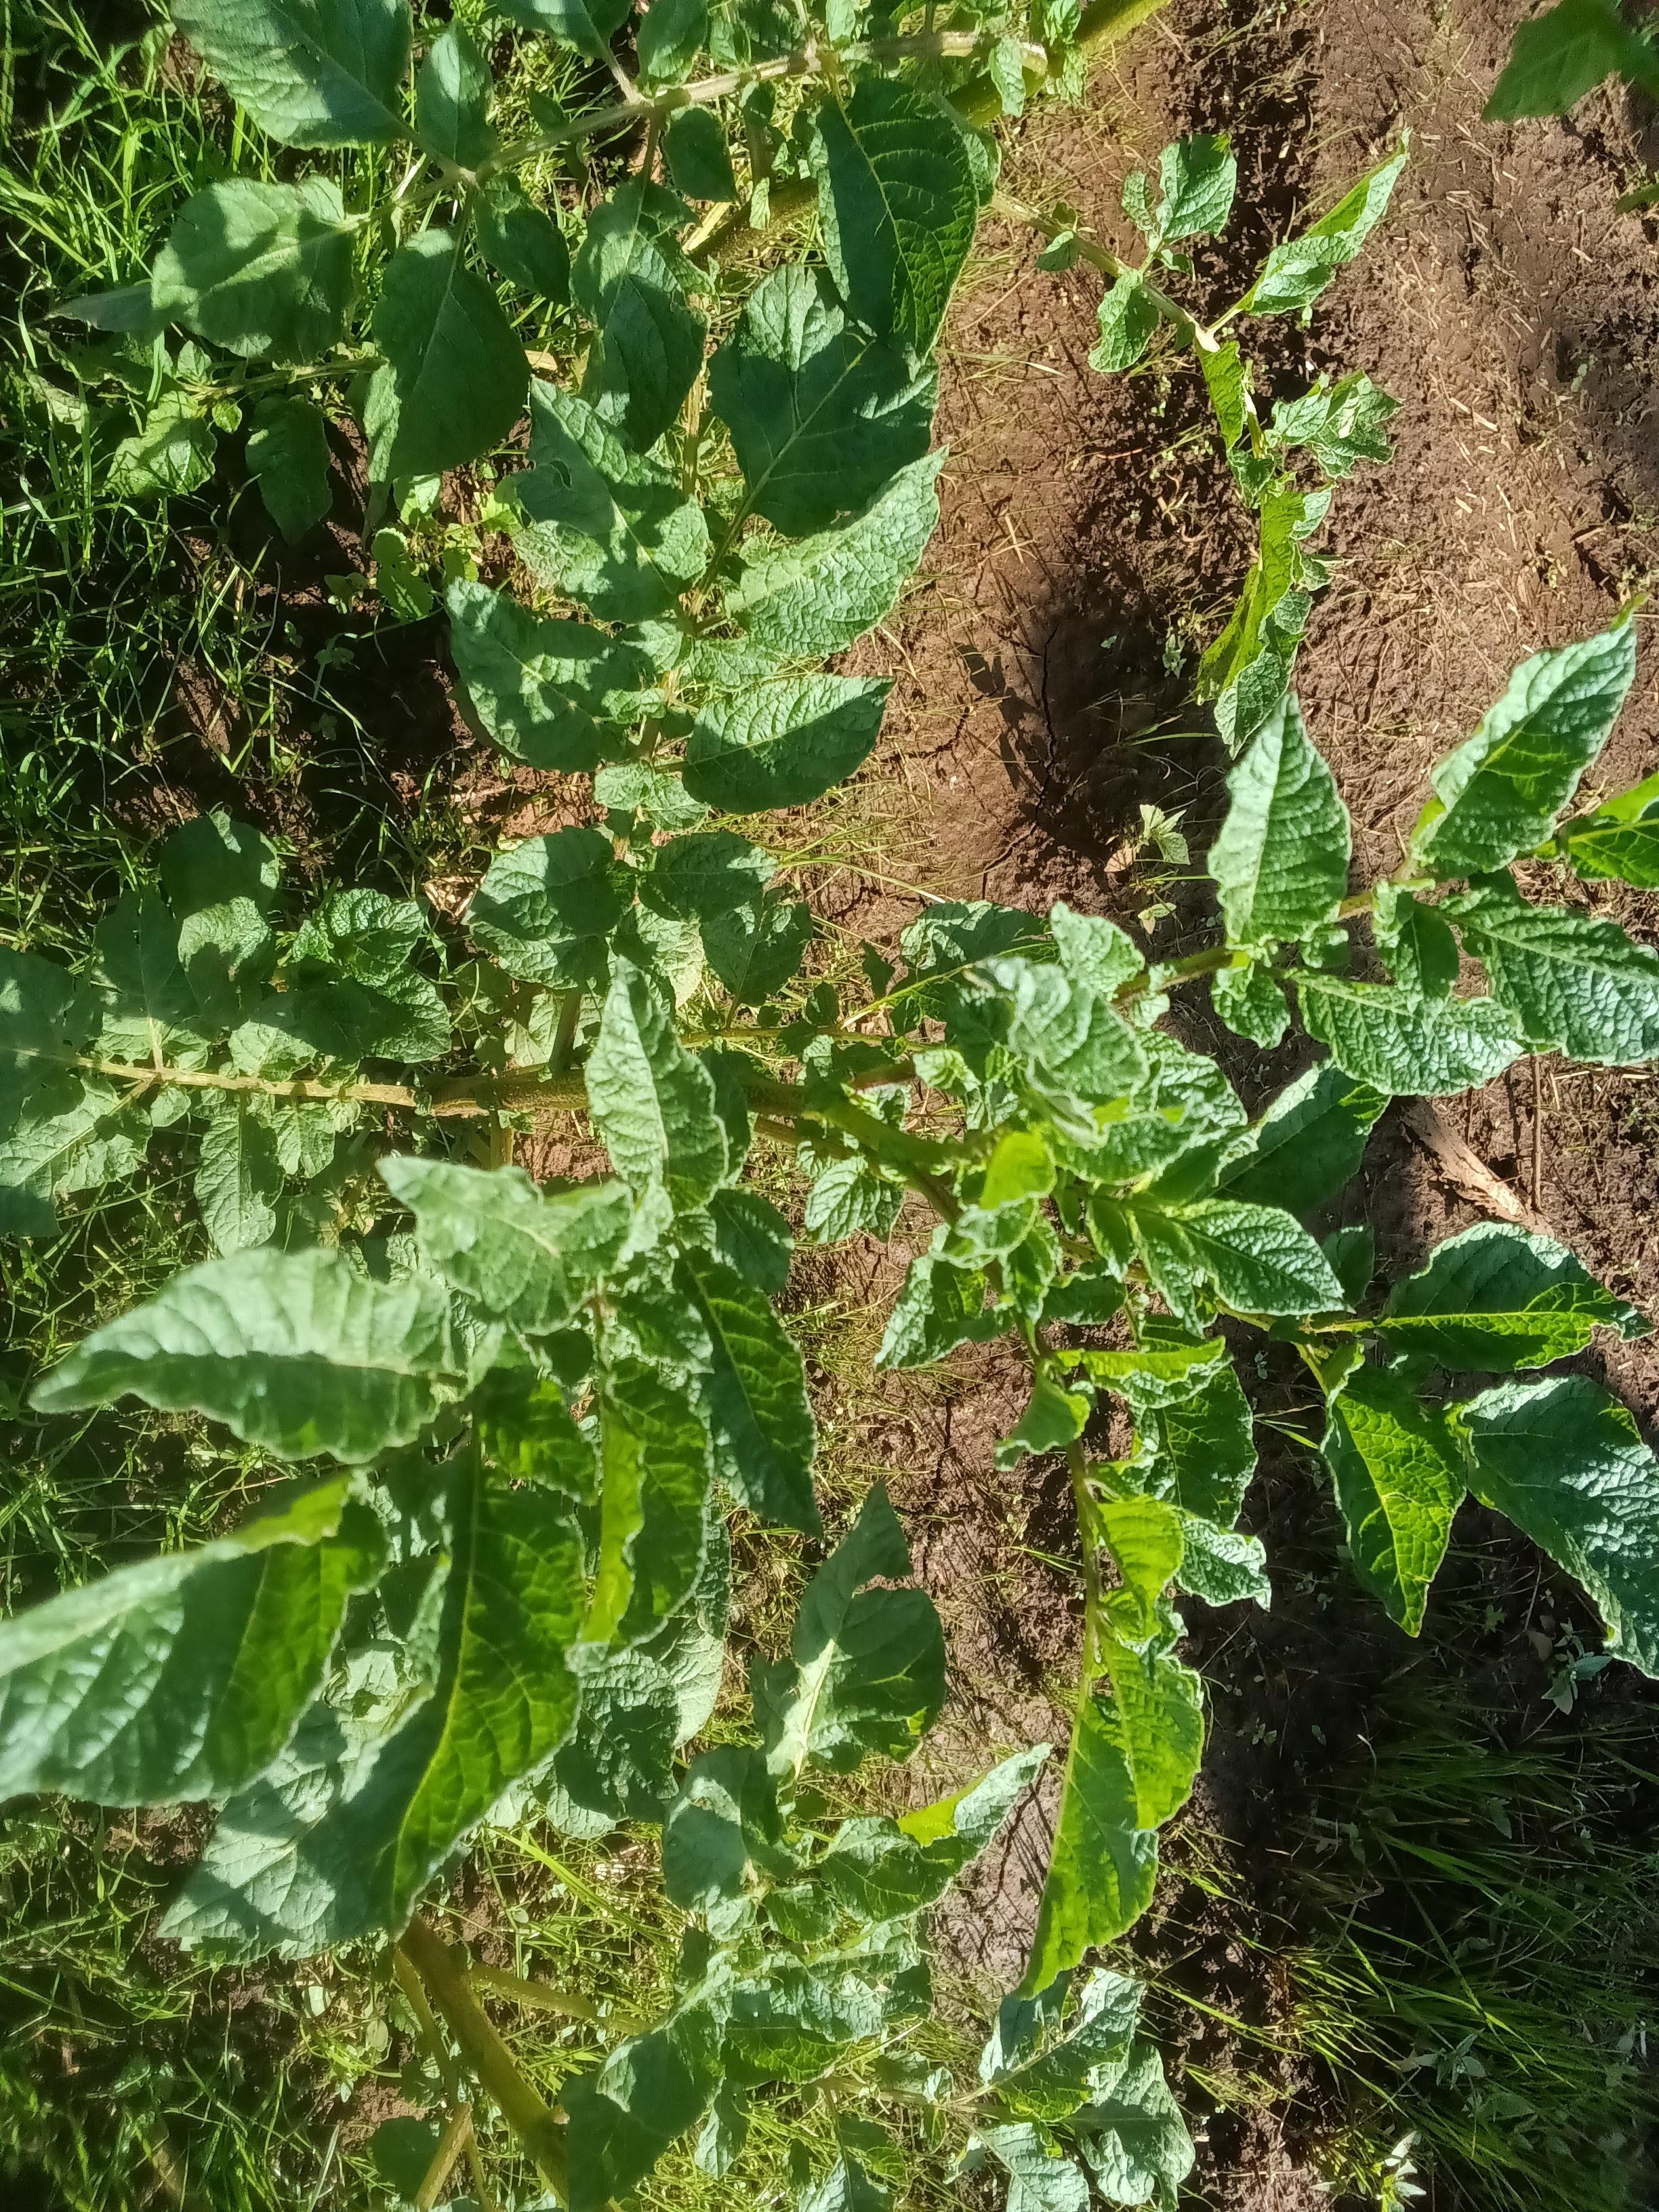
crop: potato
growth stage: flowering
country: Kenya
